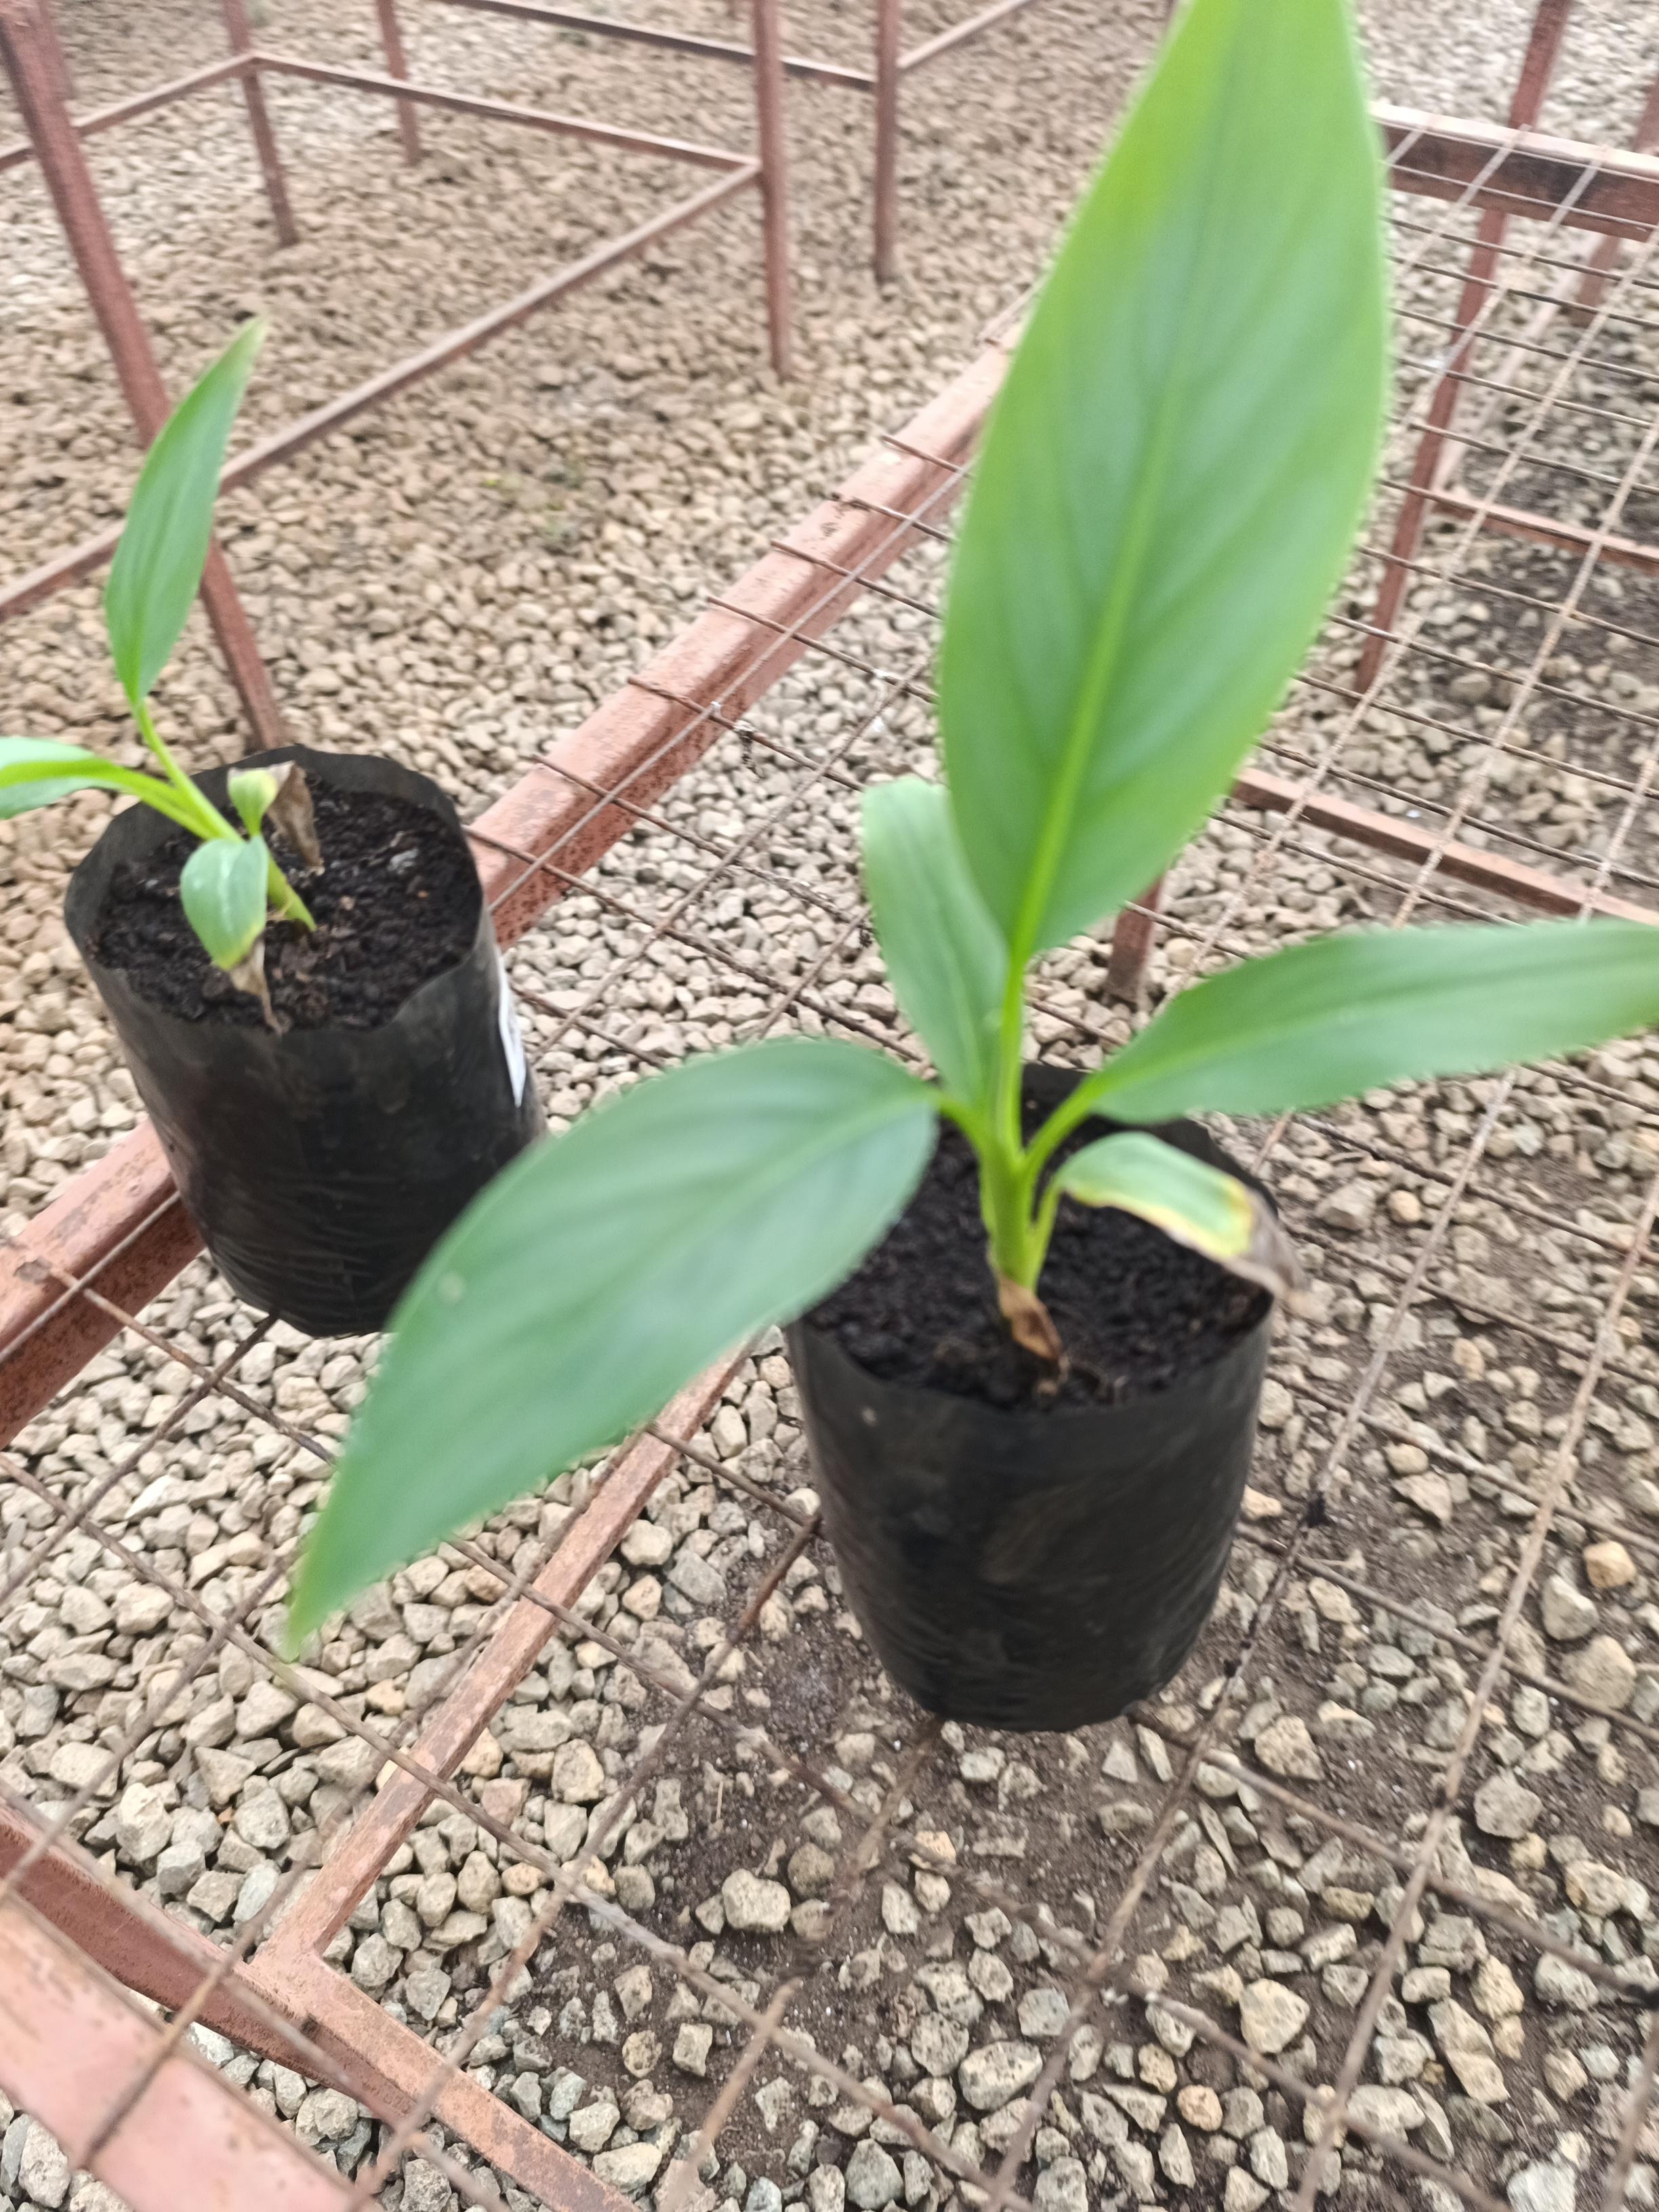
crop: banana
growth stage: vegetative
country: Tanzania
